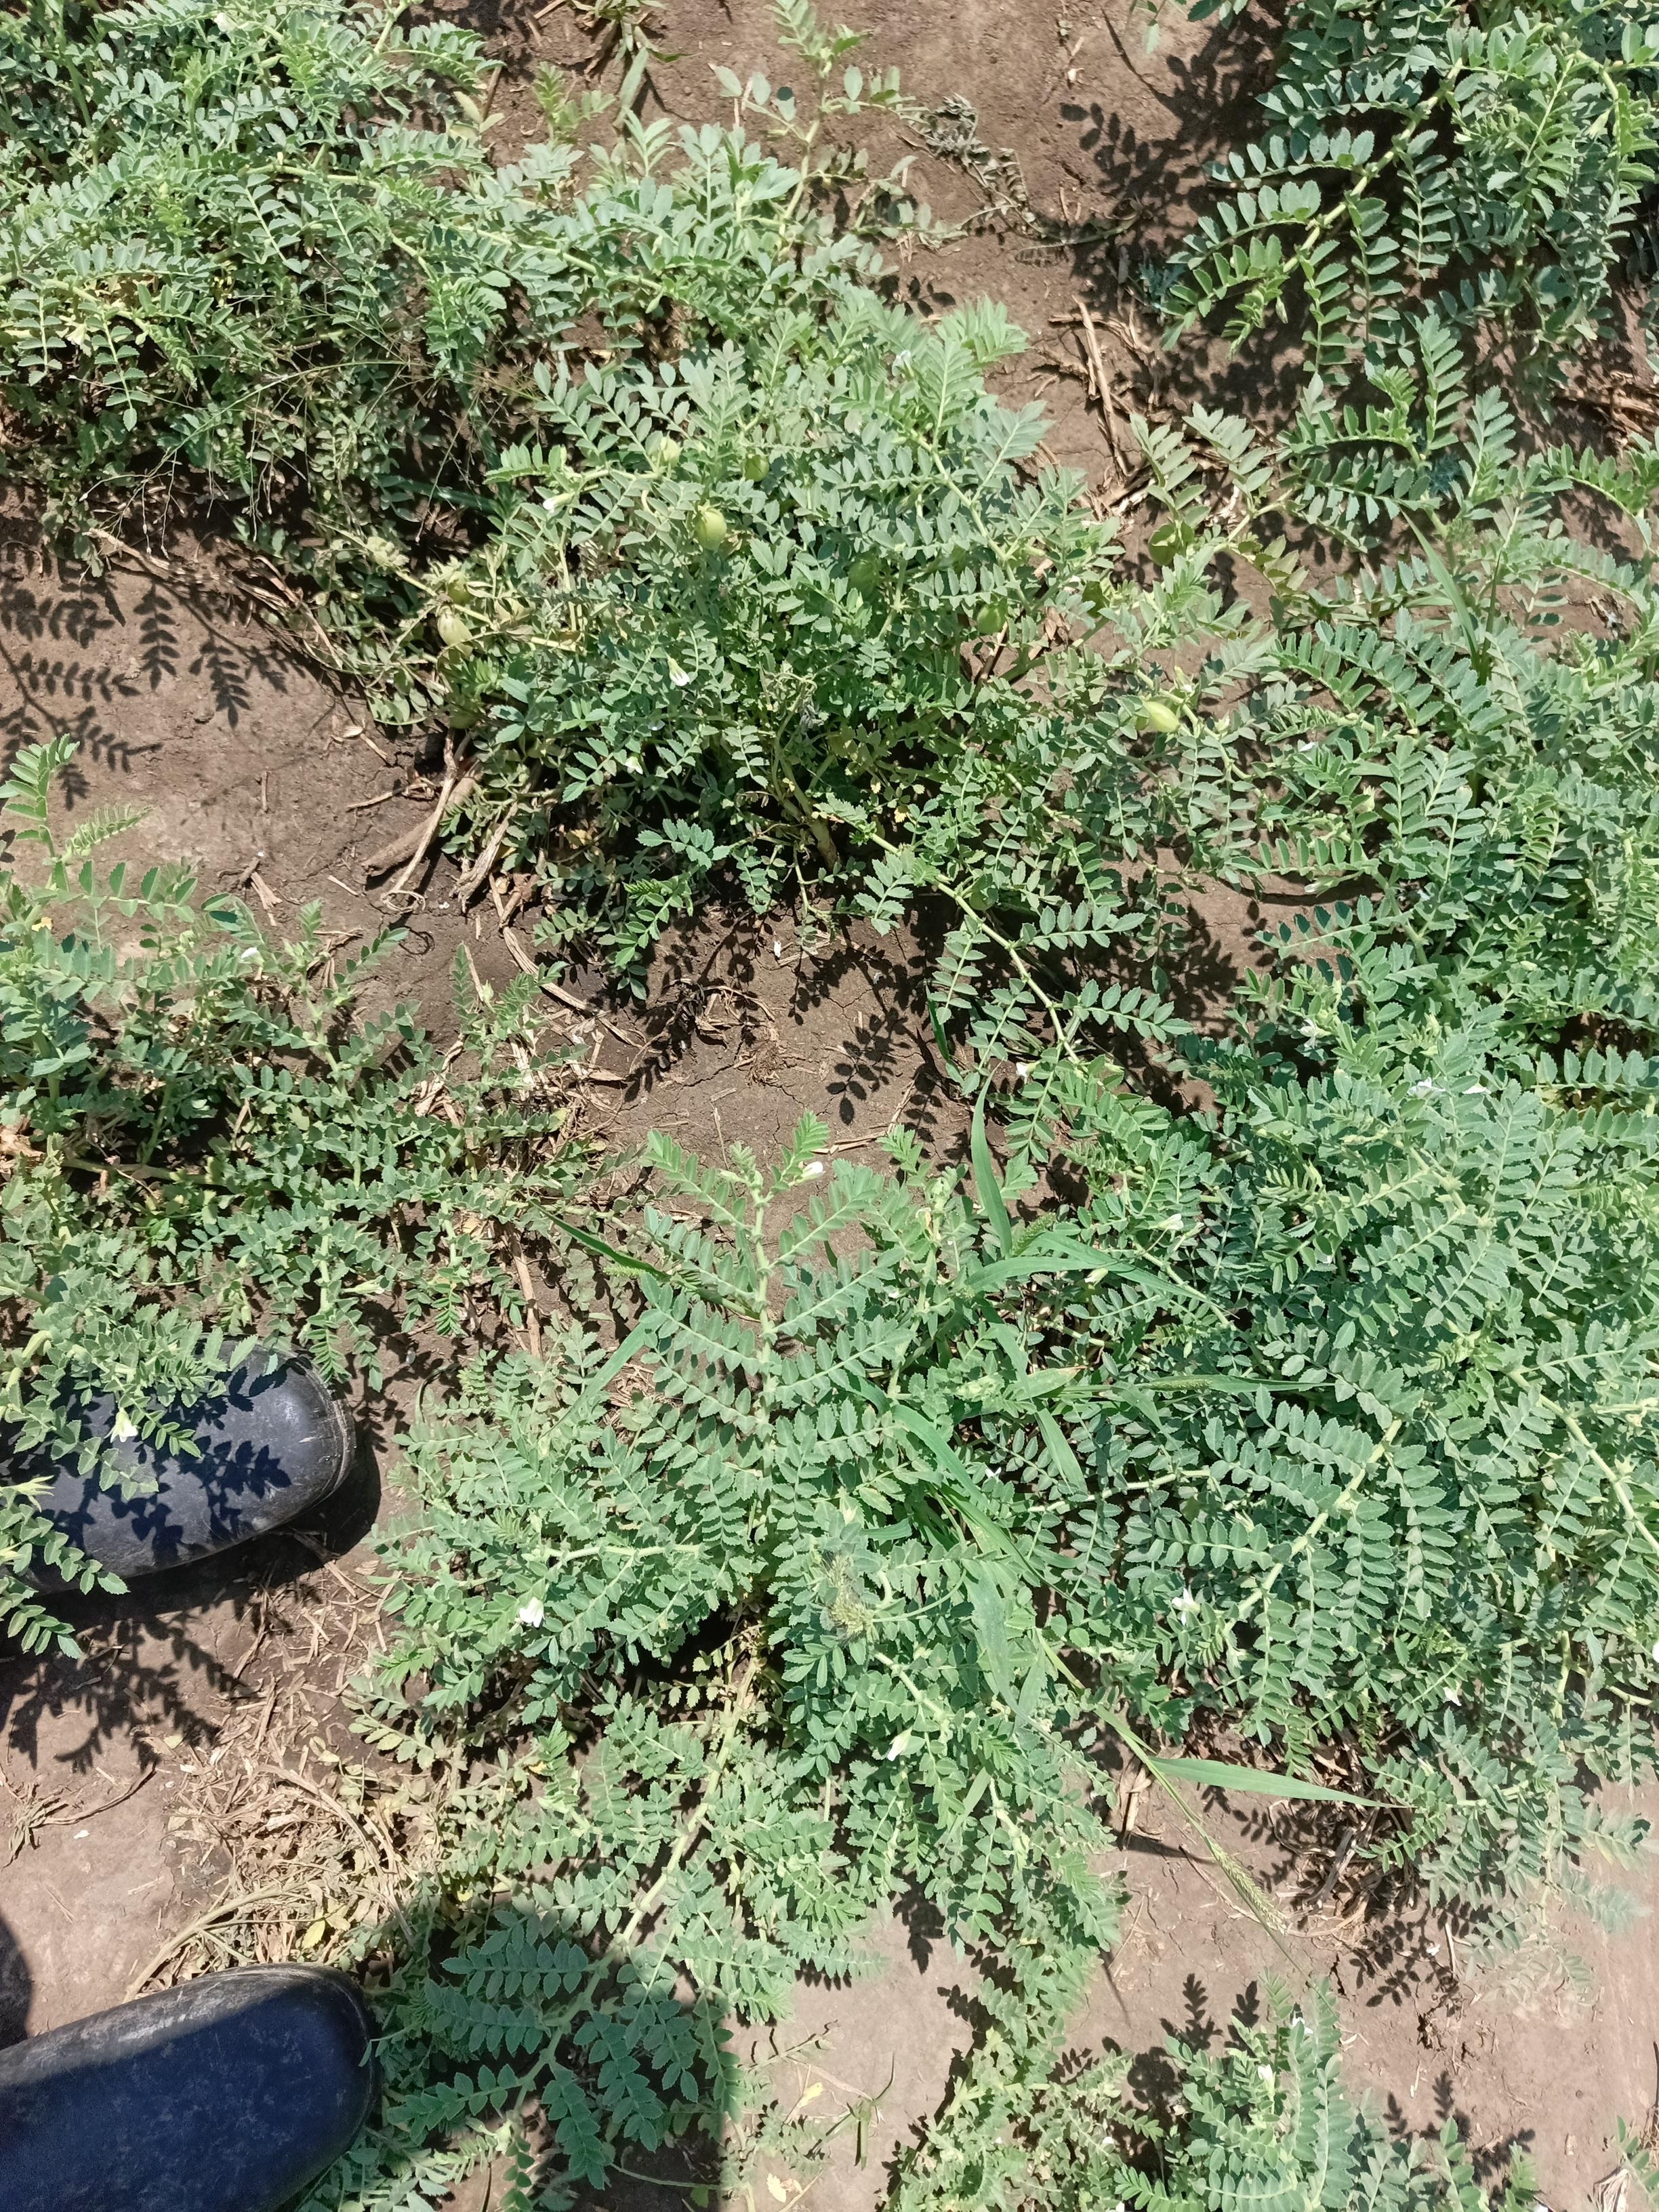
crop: chickpea
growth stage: development pod
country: Tanzania
